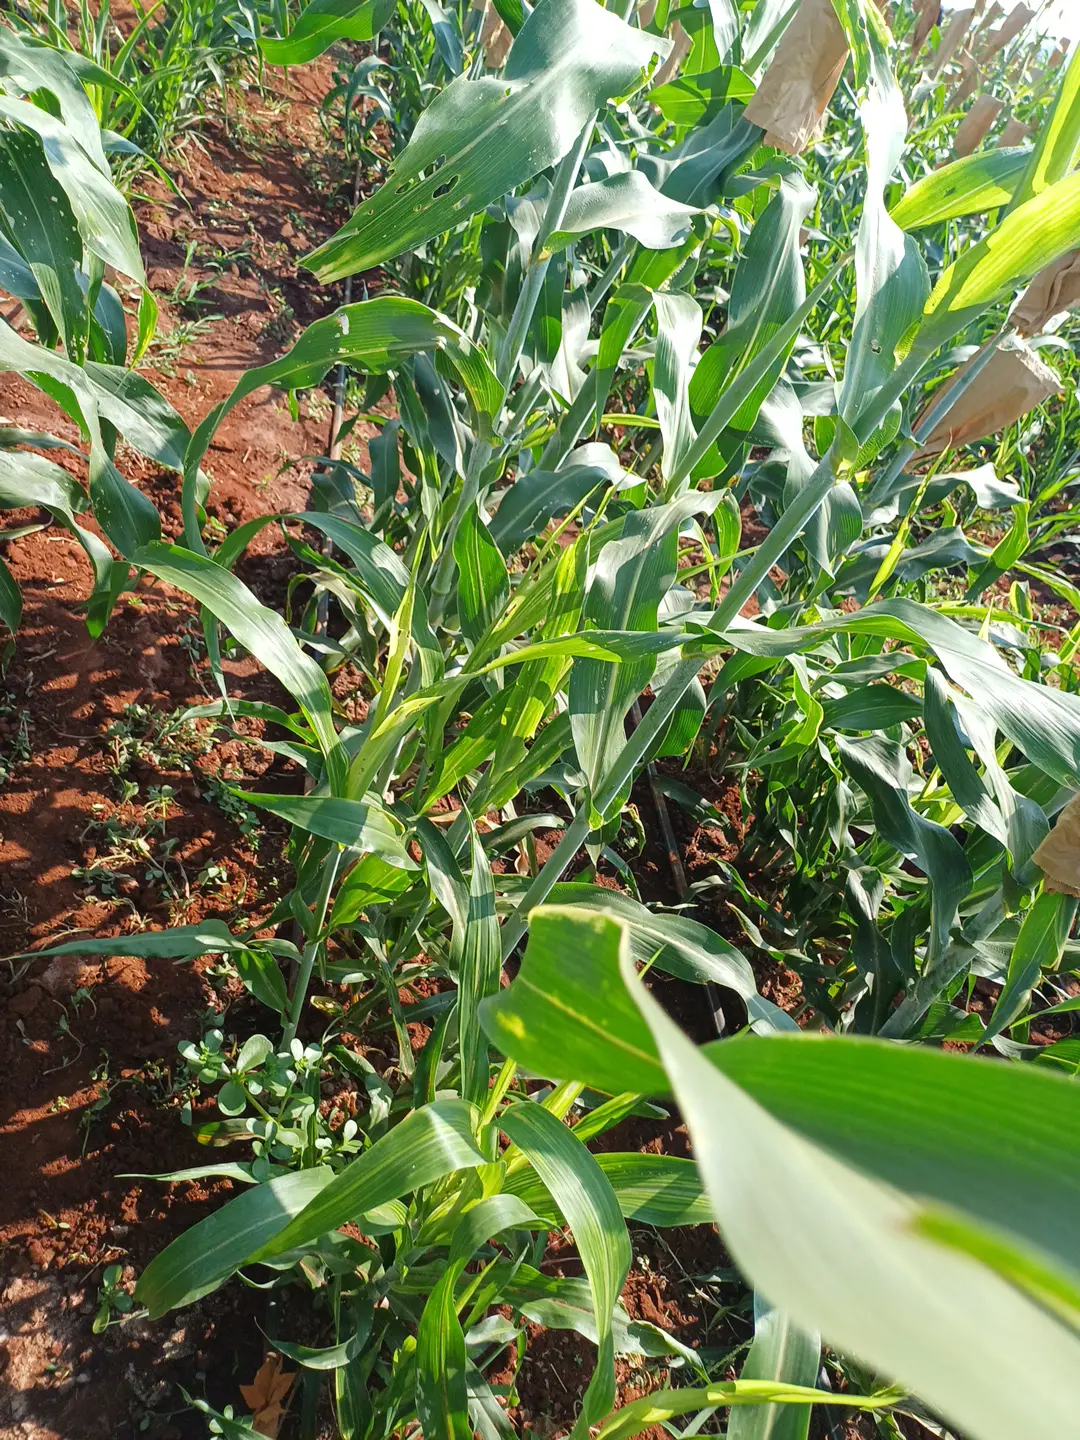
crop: sorghum
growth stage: heading tuber
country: Kenya
